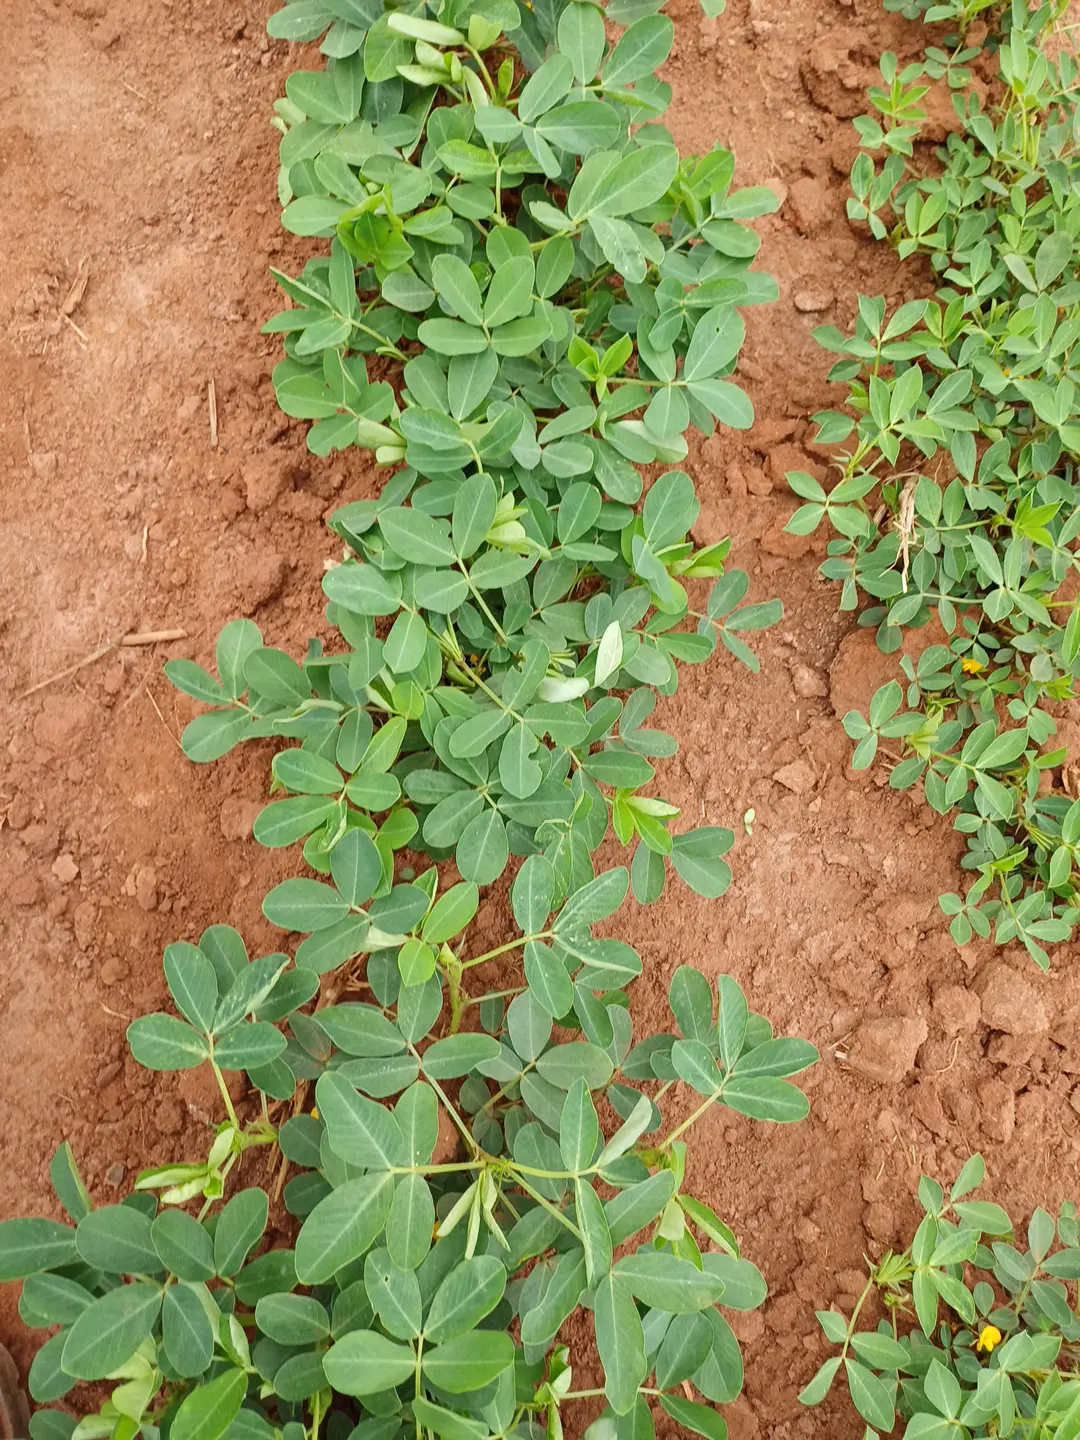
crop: groundnut
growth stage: flowering
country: Kenya
